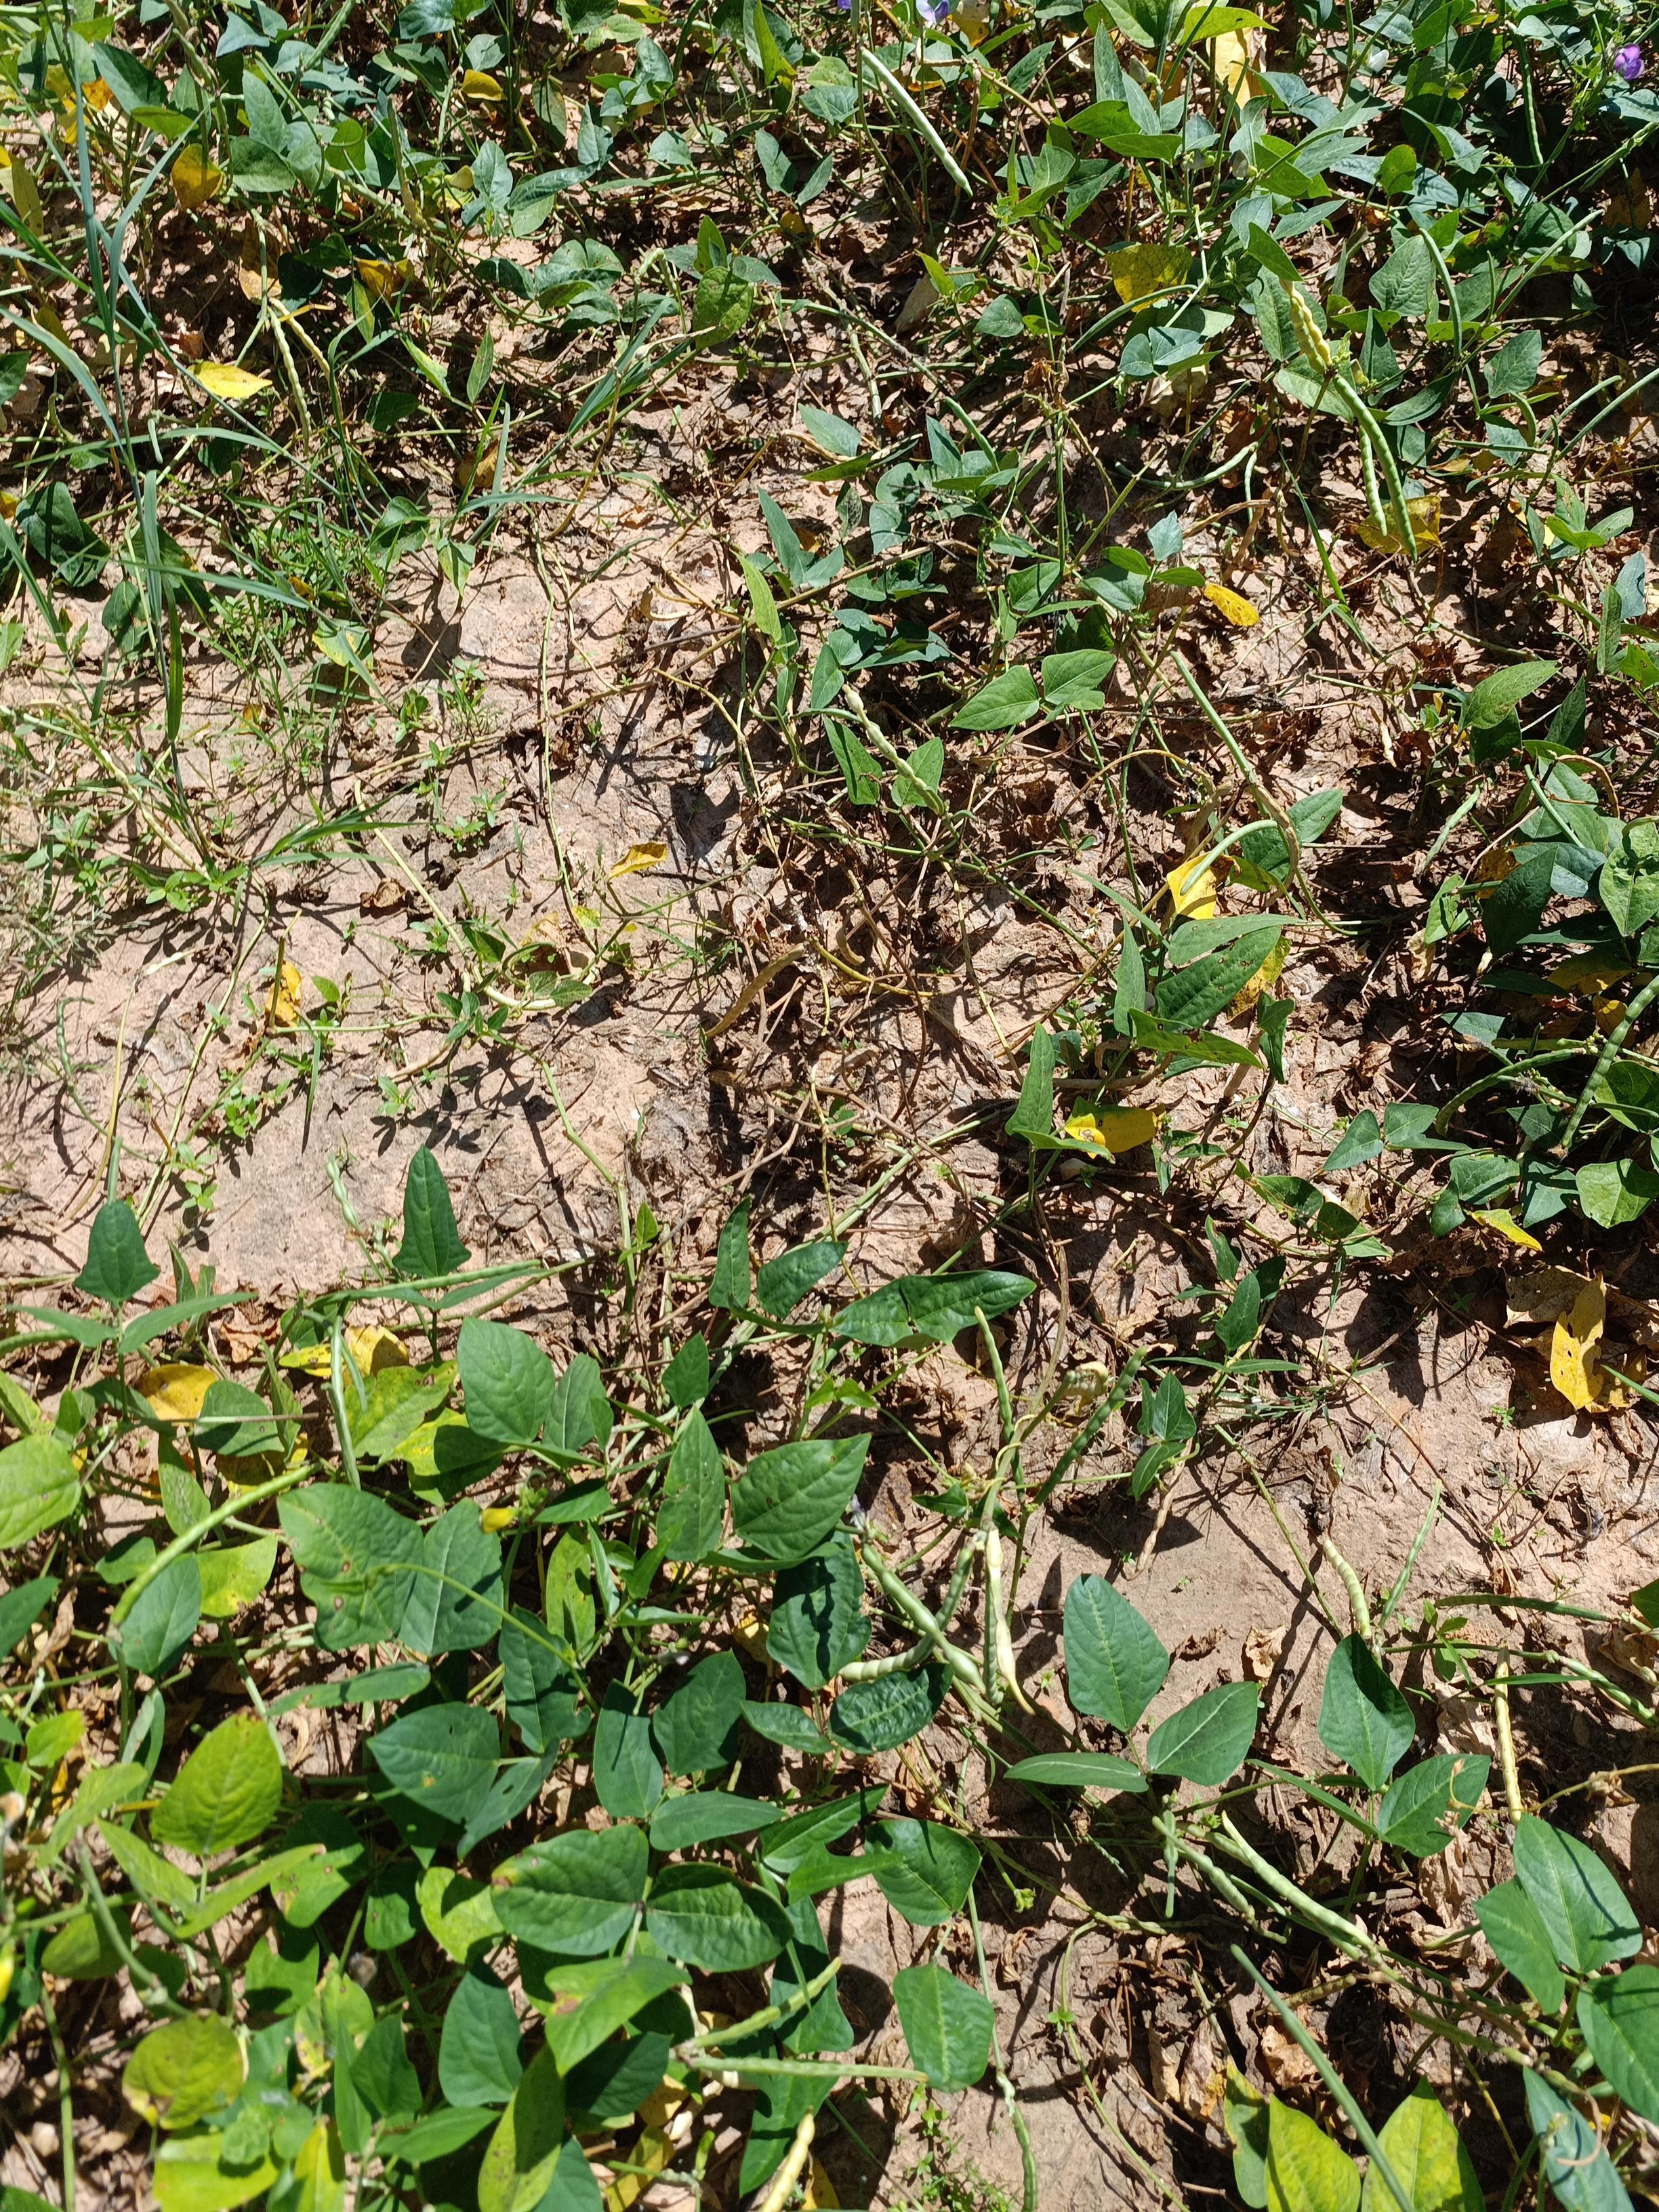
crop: cowpea
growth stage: maturity
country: Nigeria
